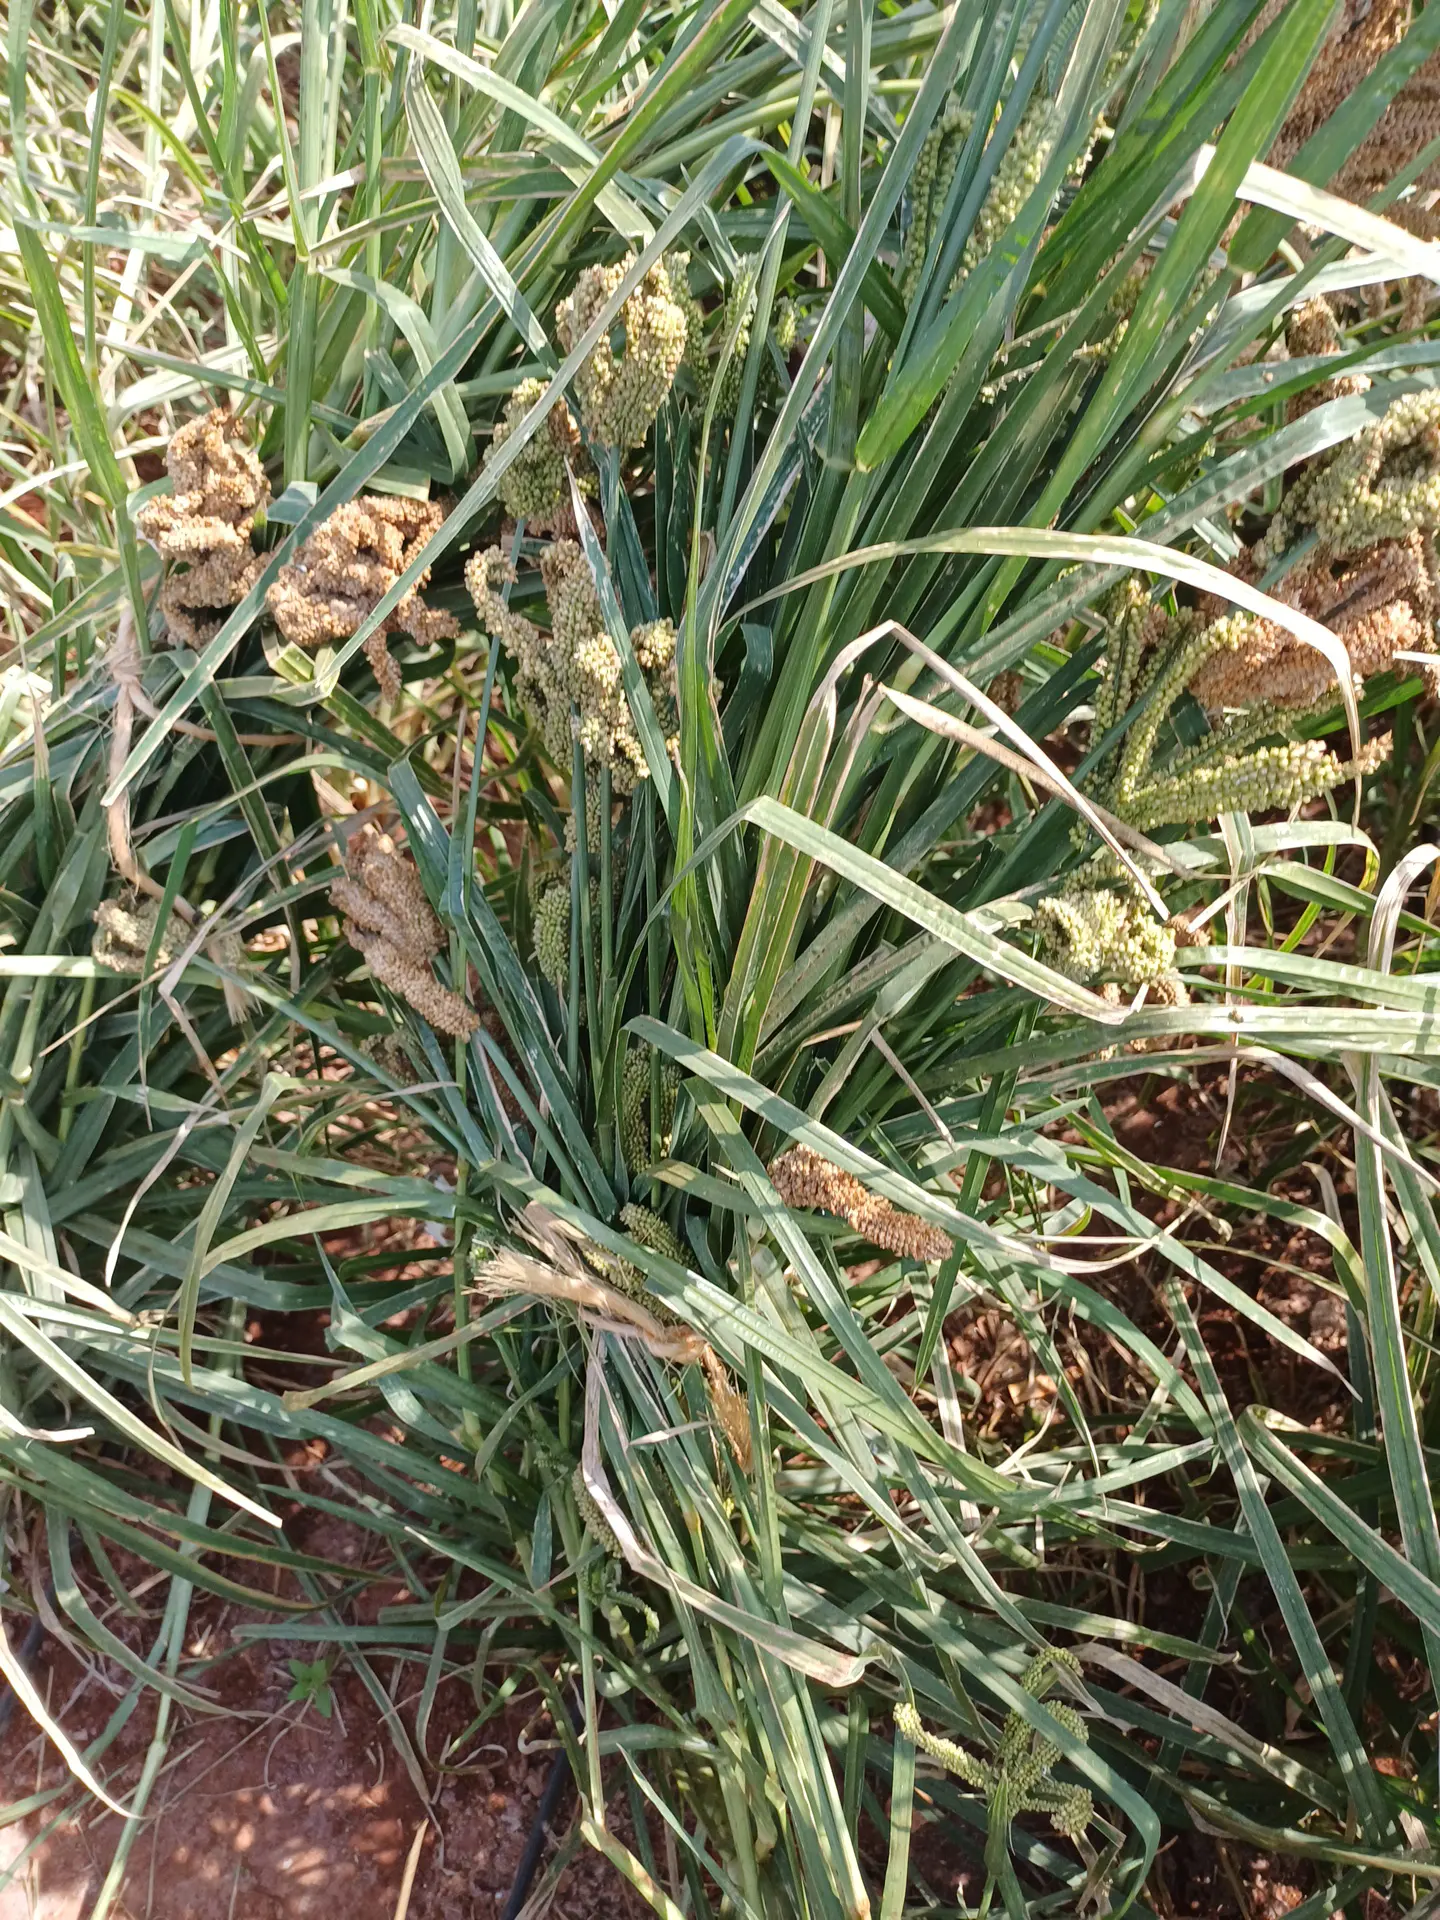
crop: finger millet
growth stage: filling grain
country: Kenya
